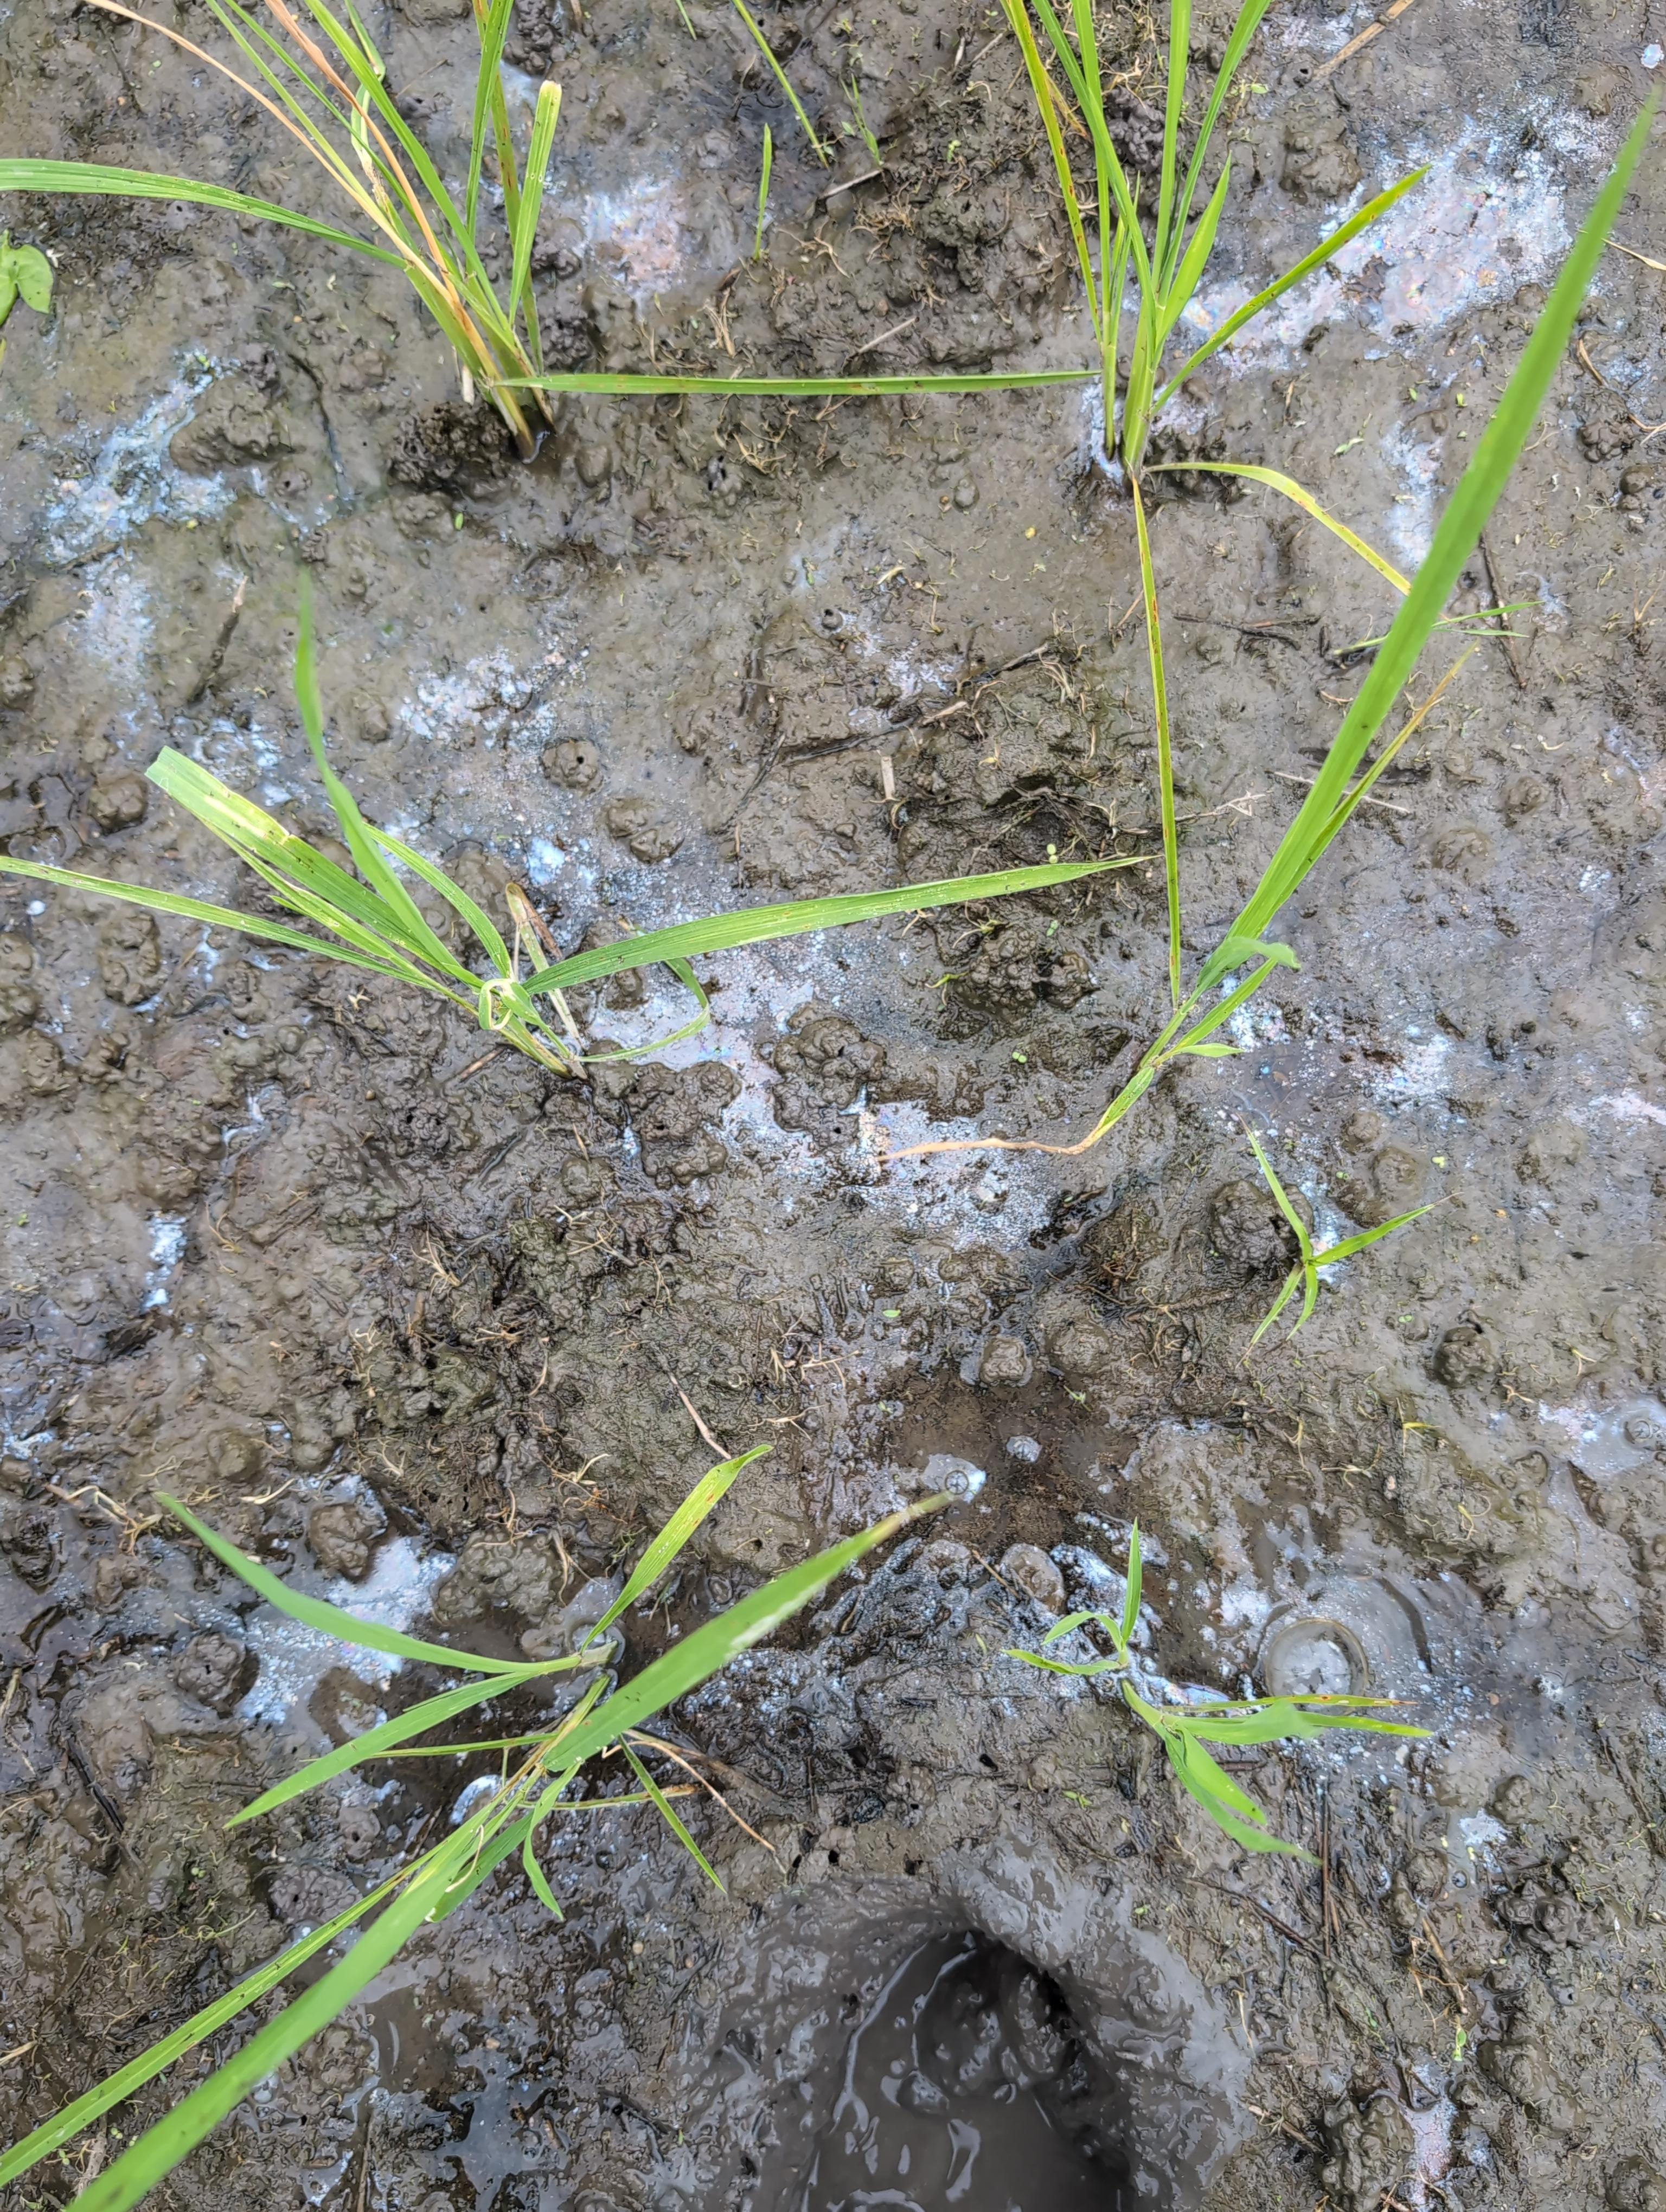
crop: rice
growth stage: establishment seedling
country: Côte d'Ivoire
